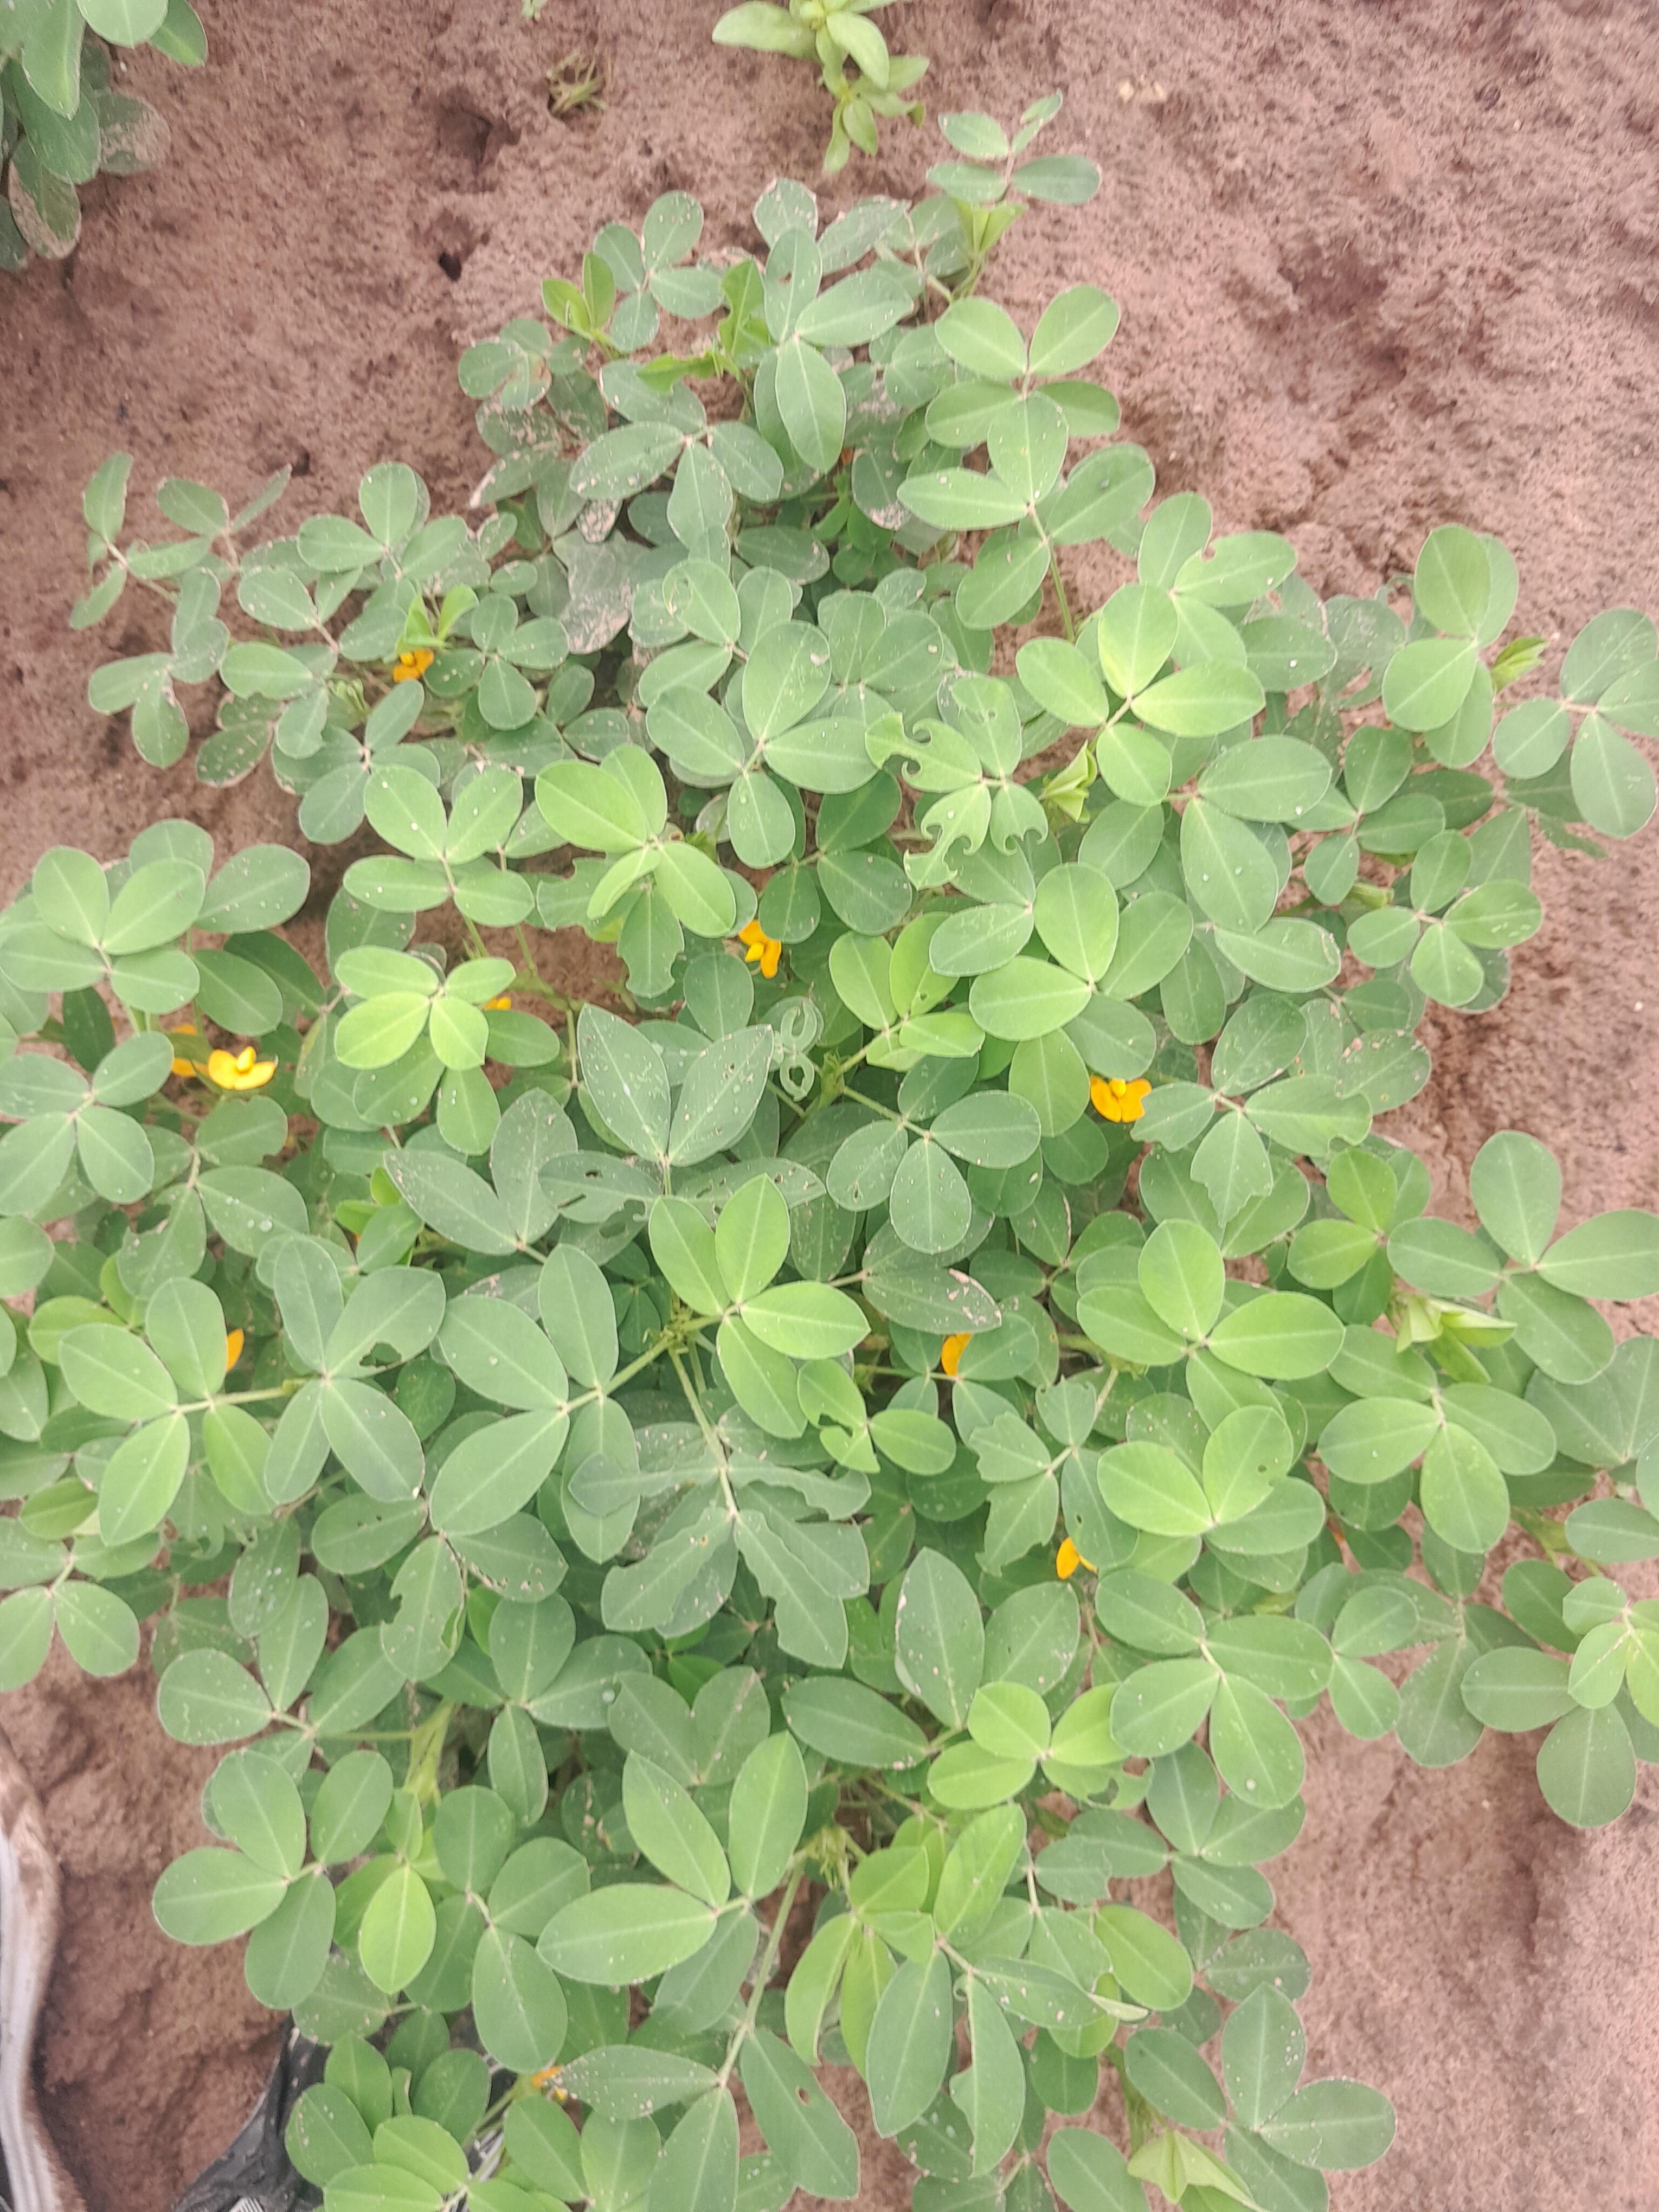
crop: groundnut
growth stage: flowering
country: Senegal
